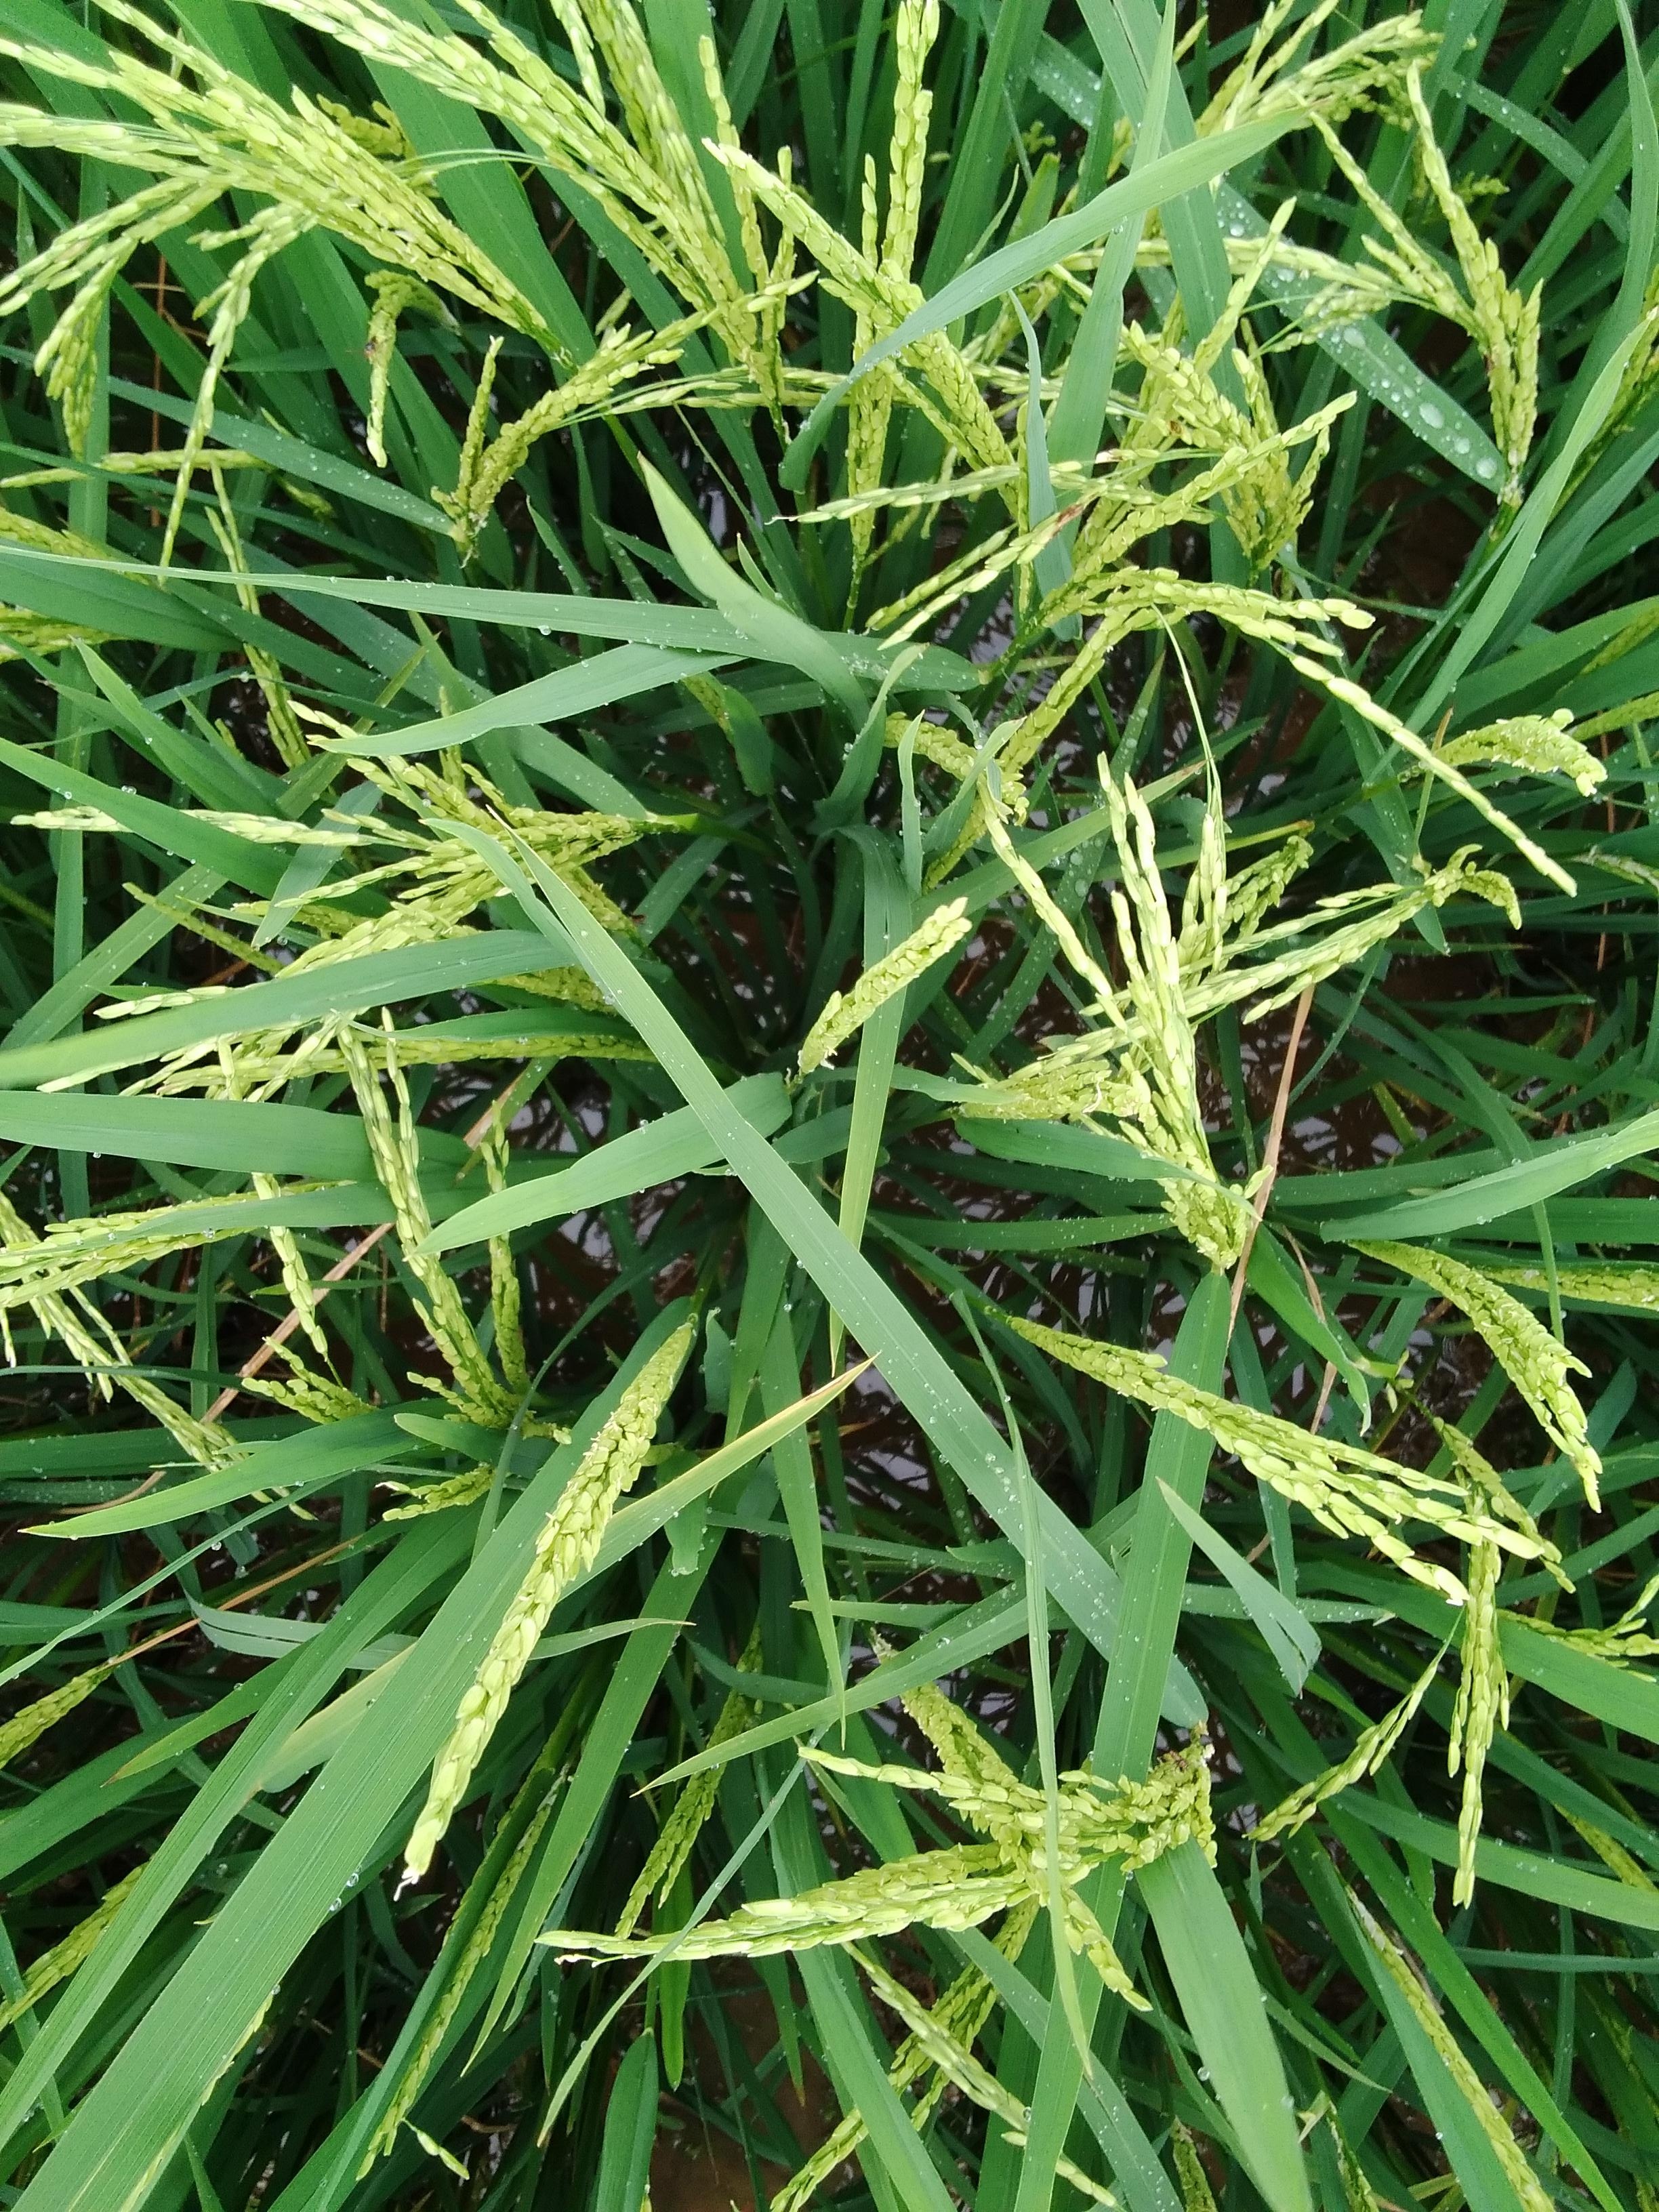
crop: rice
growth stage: flowering
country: Nigeria
